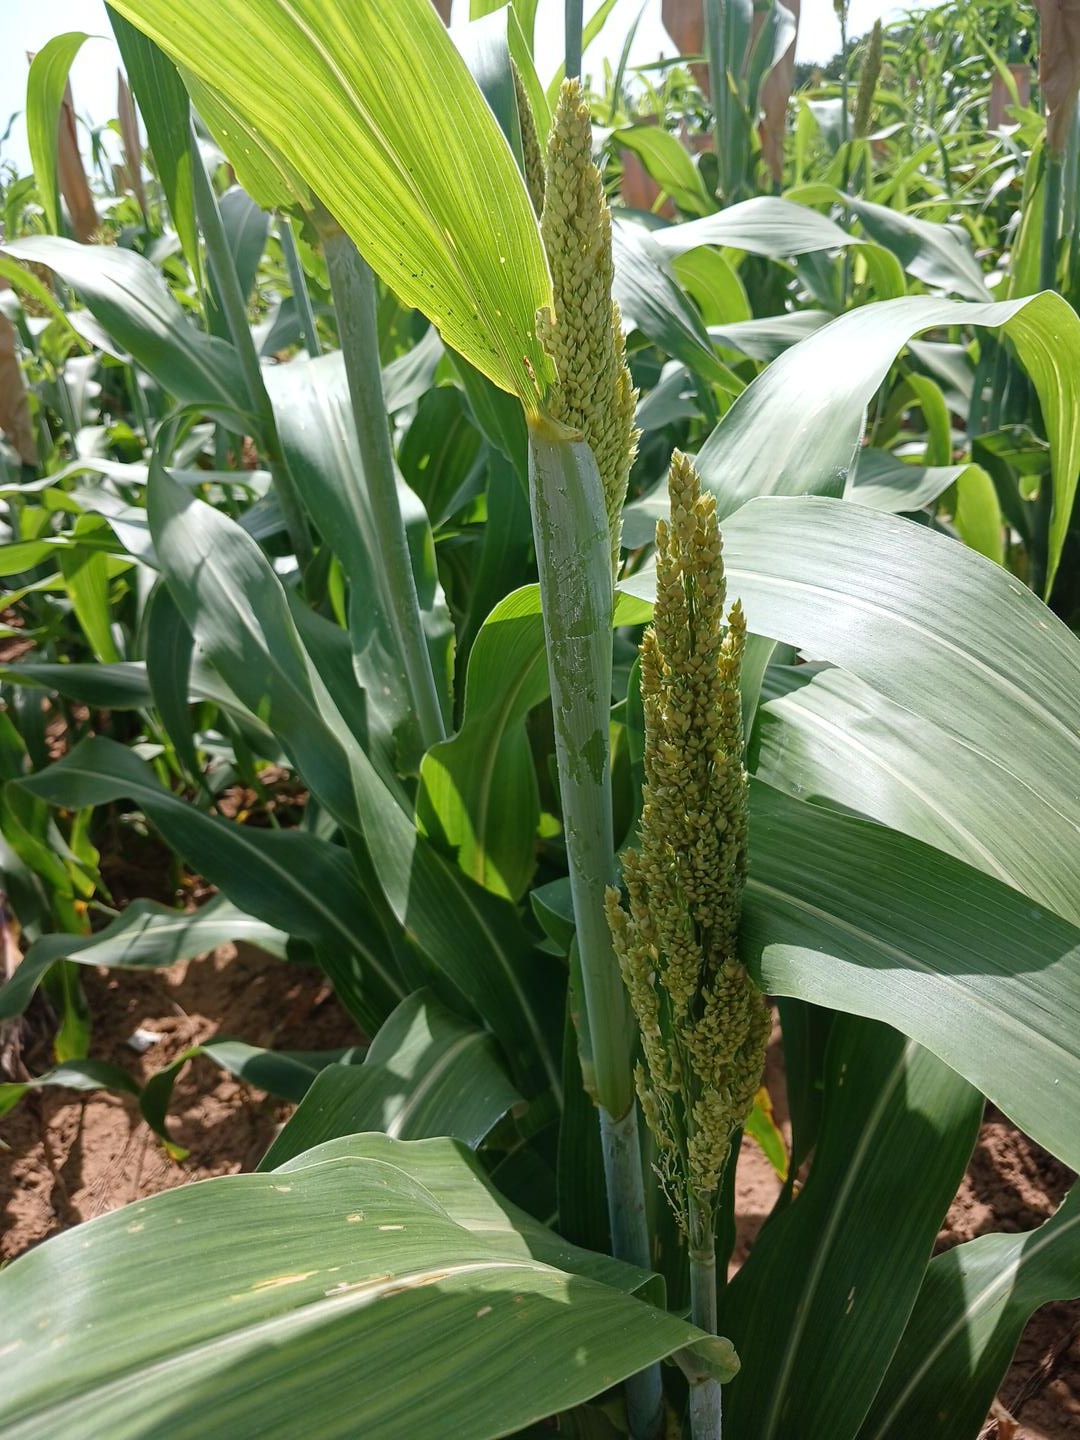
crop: sorghum
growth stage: heading tuber
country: Senegal
